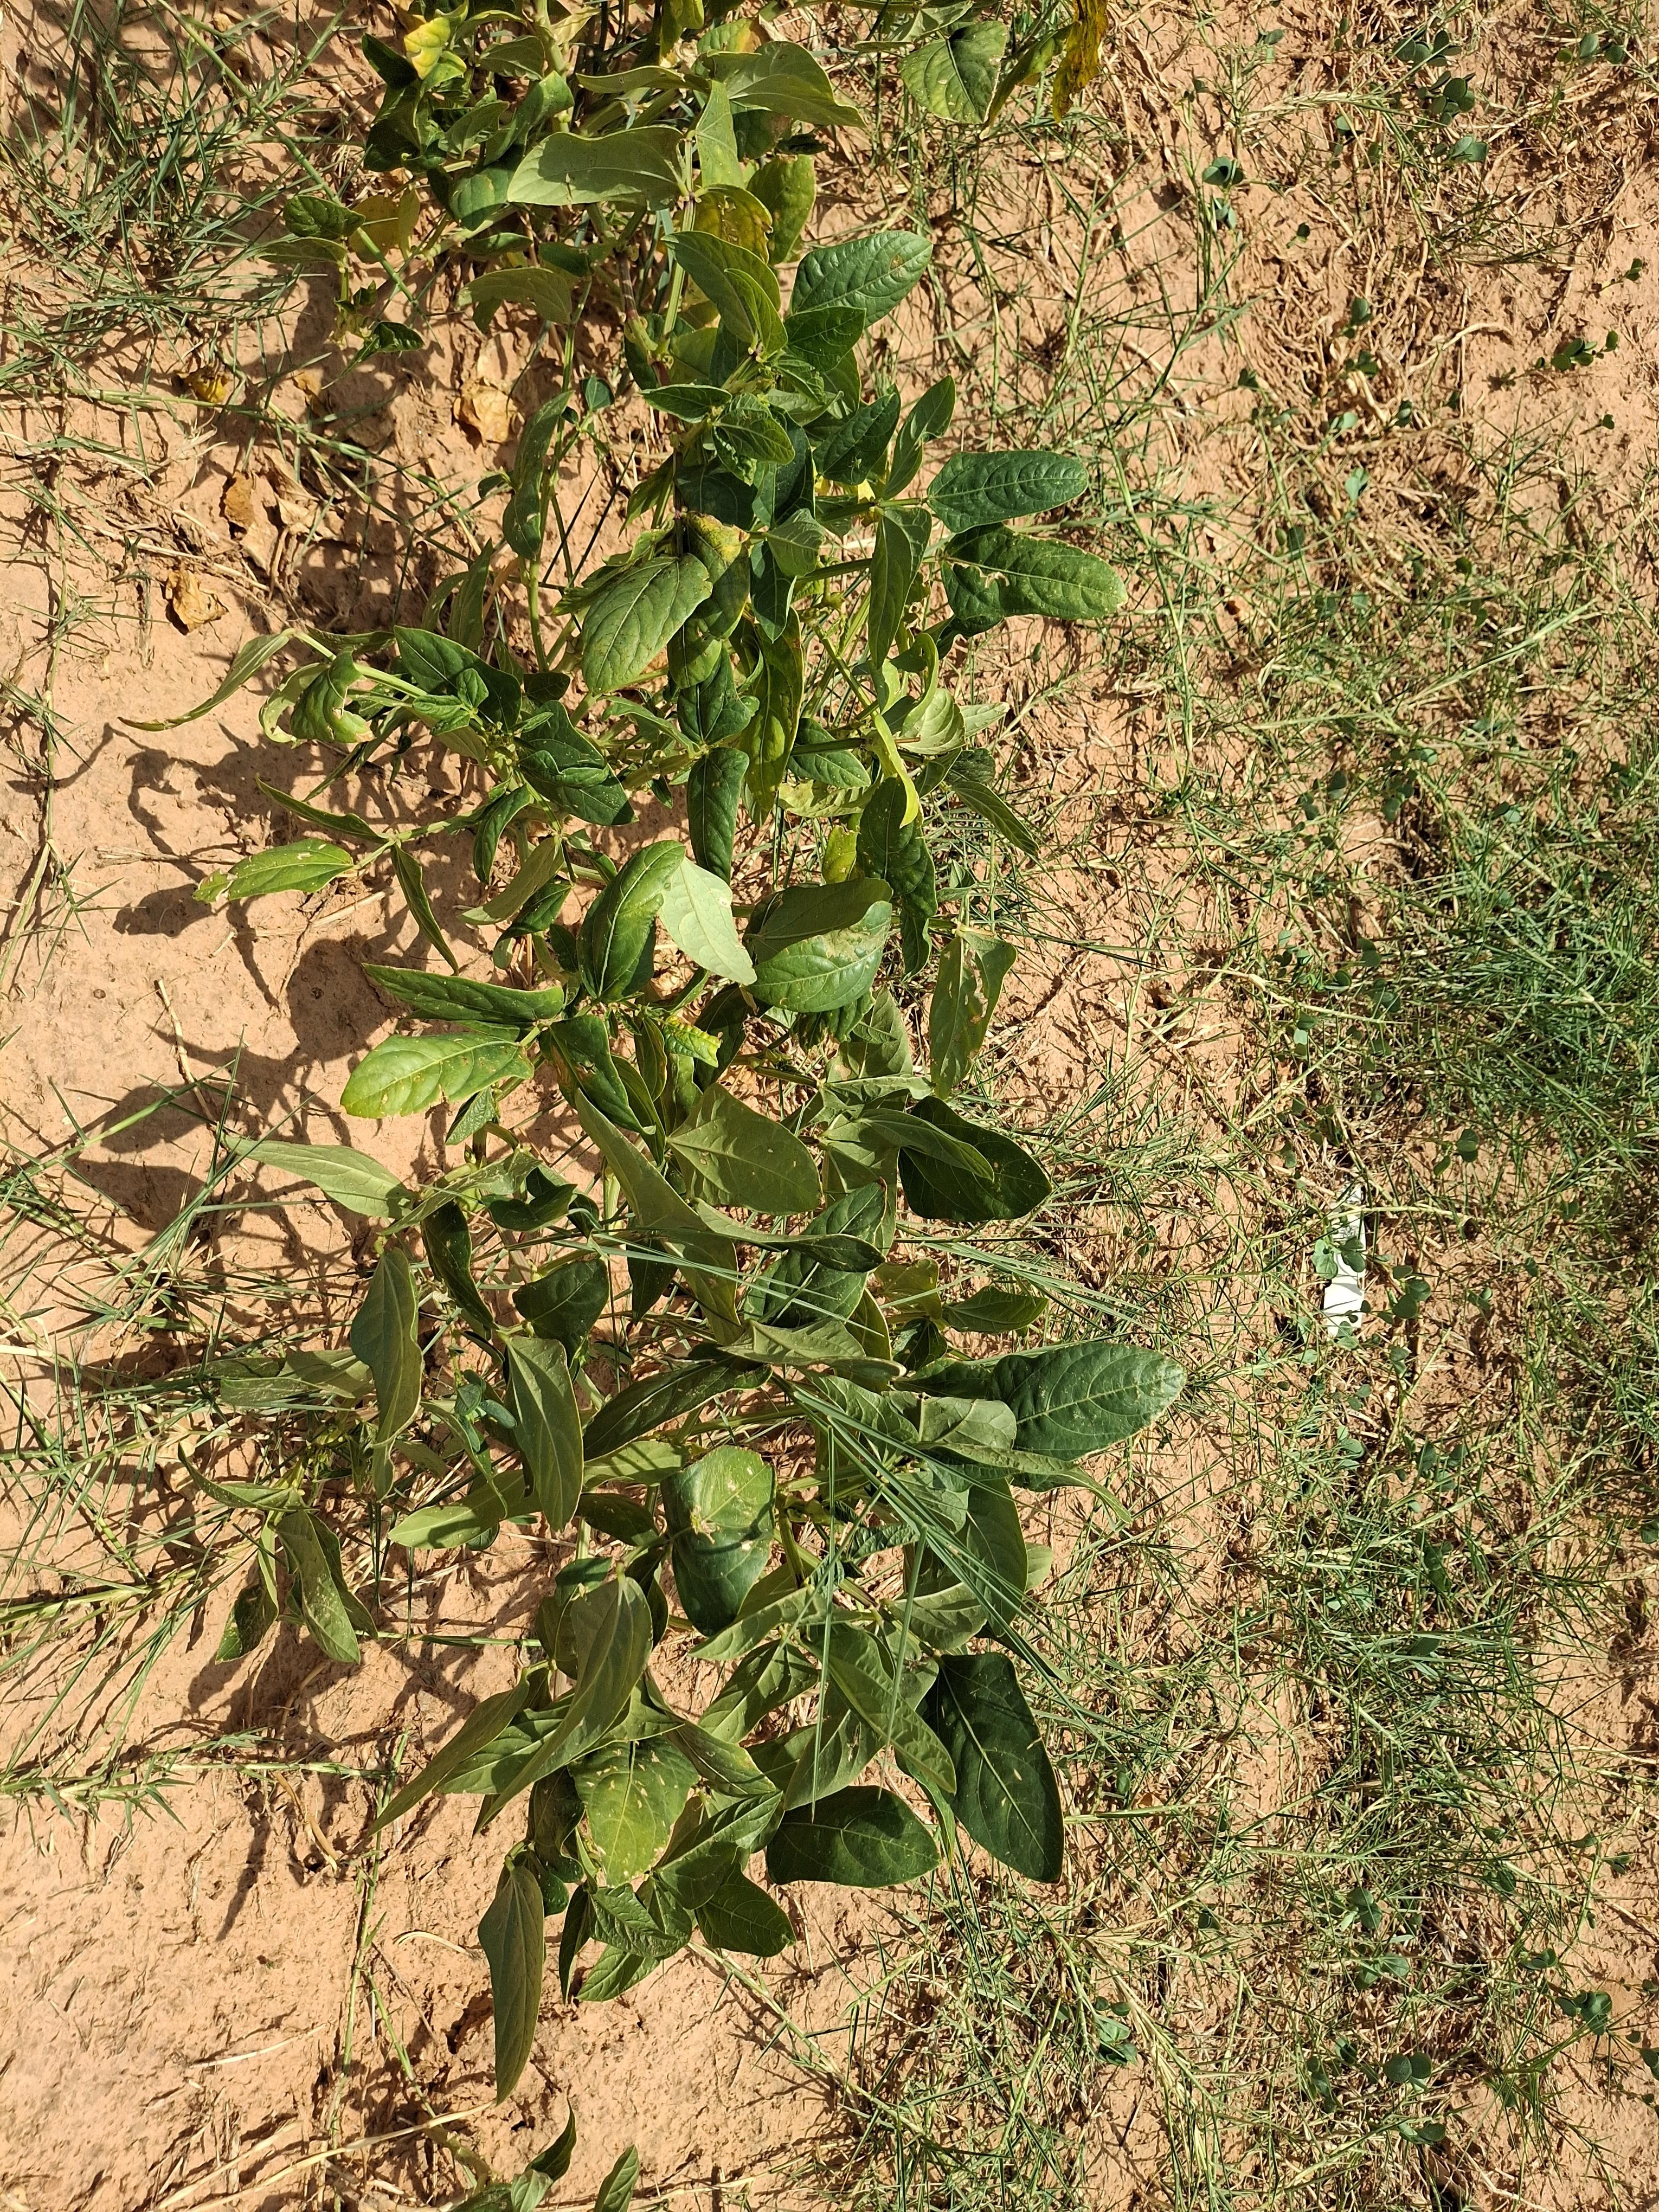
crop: cowpea
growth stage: harvest maturity
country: Nigeria
